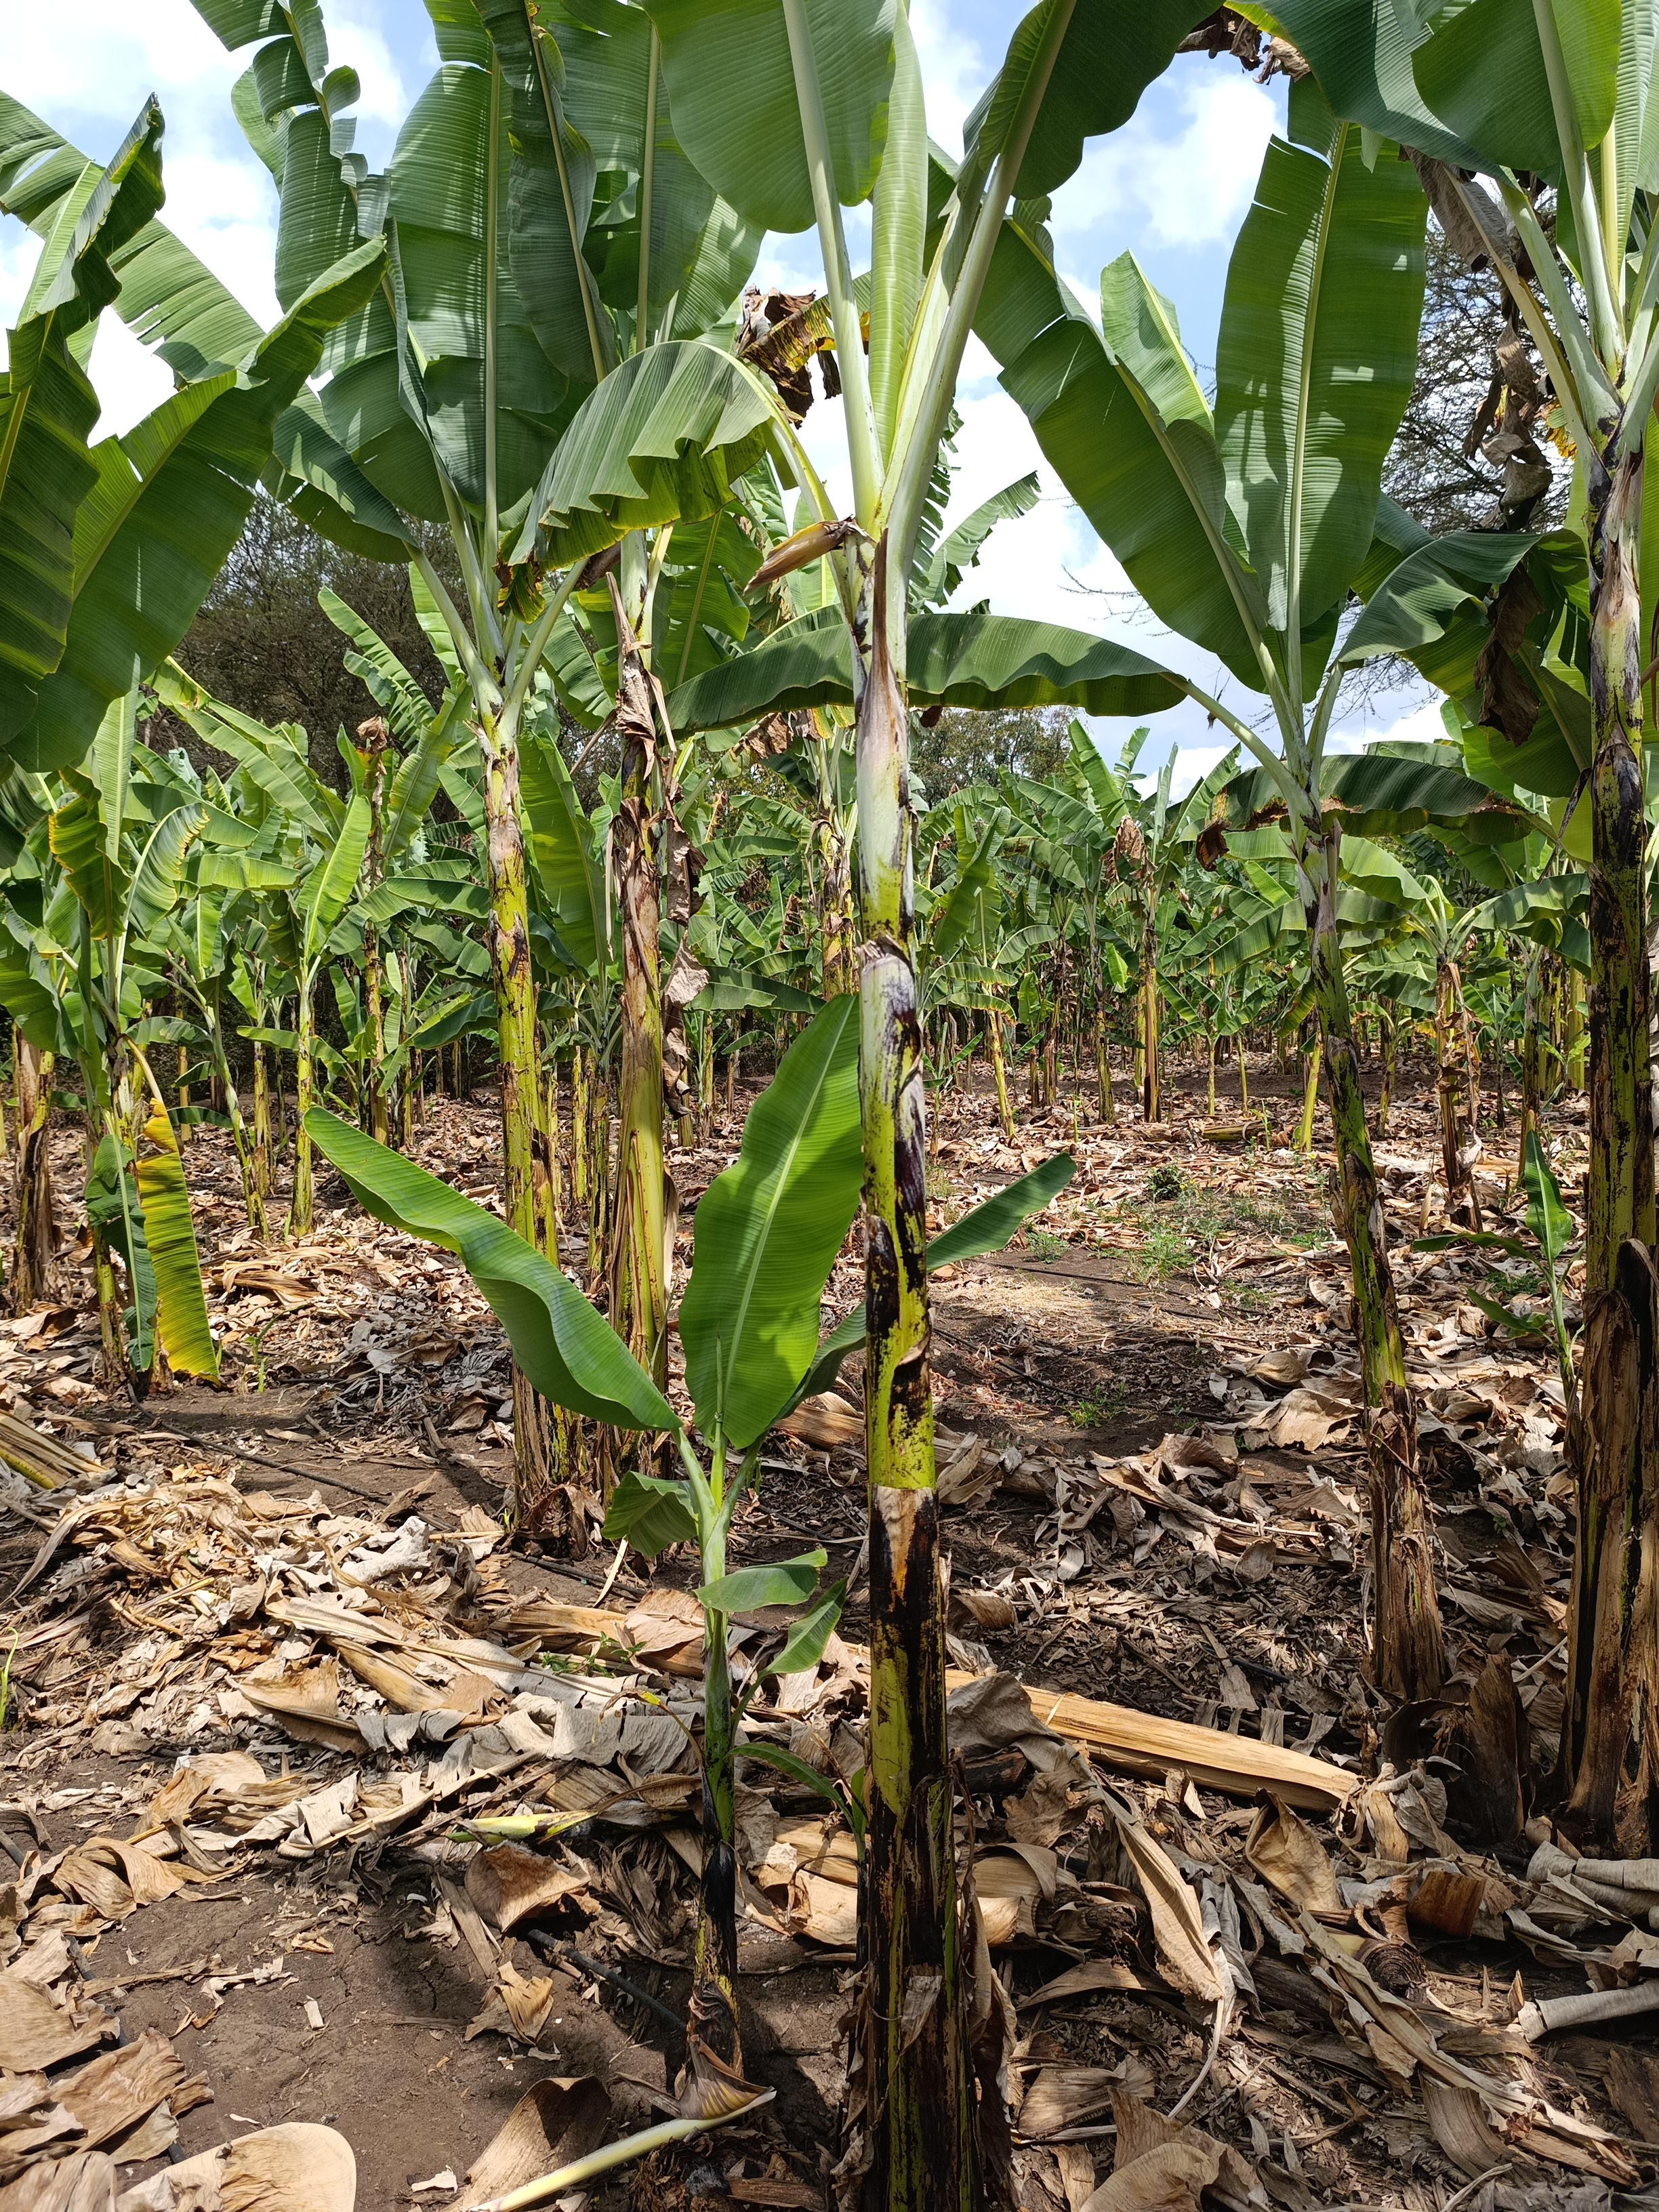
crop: banana
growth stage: vegetative
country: Tanzania
